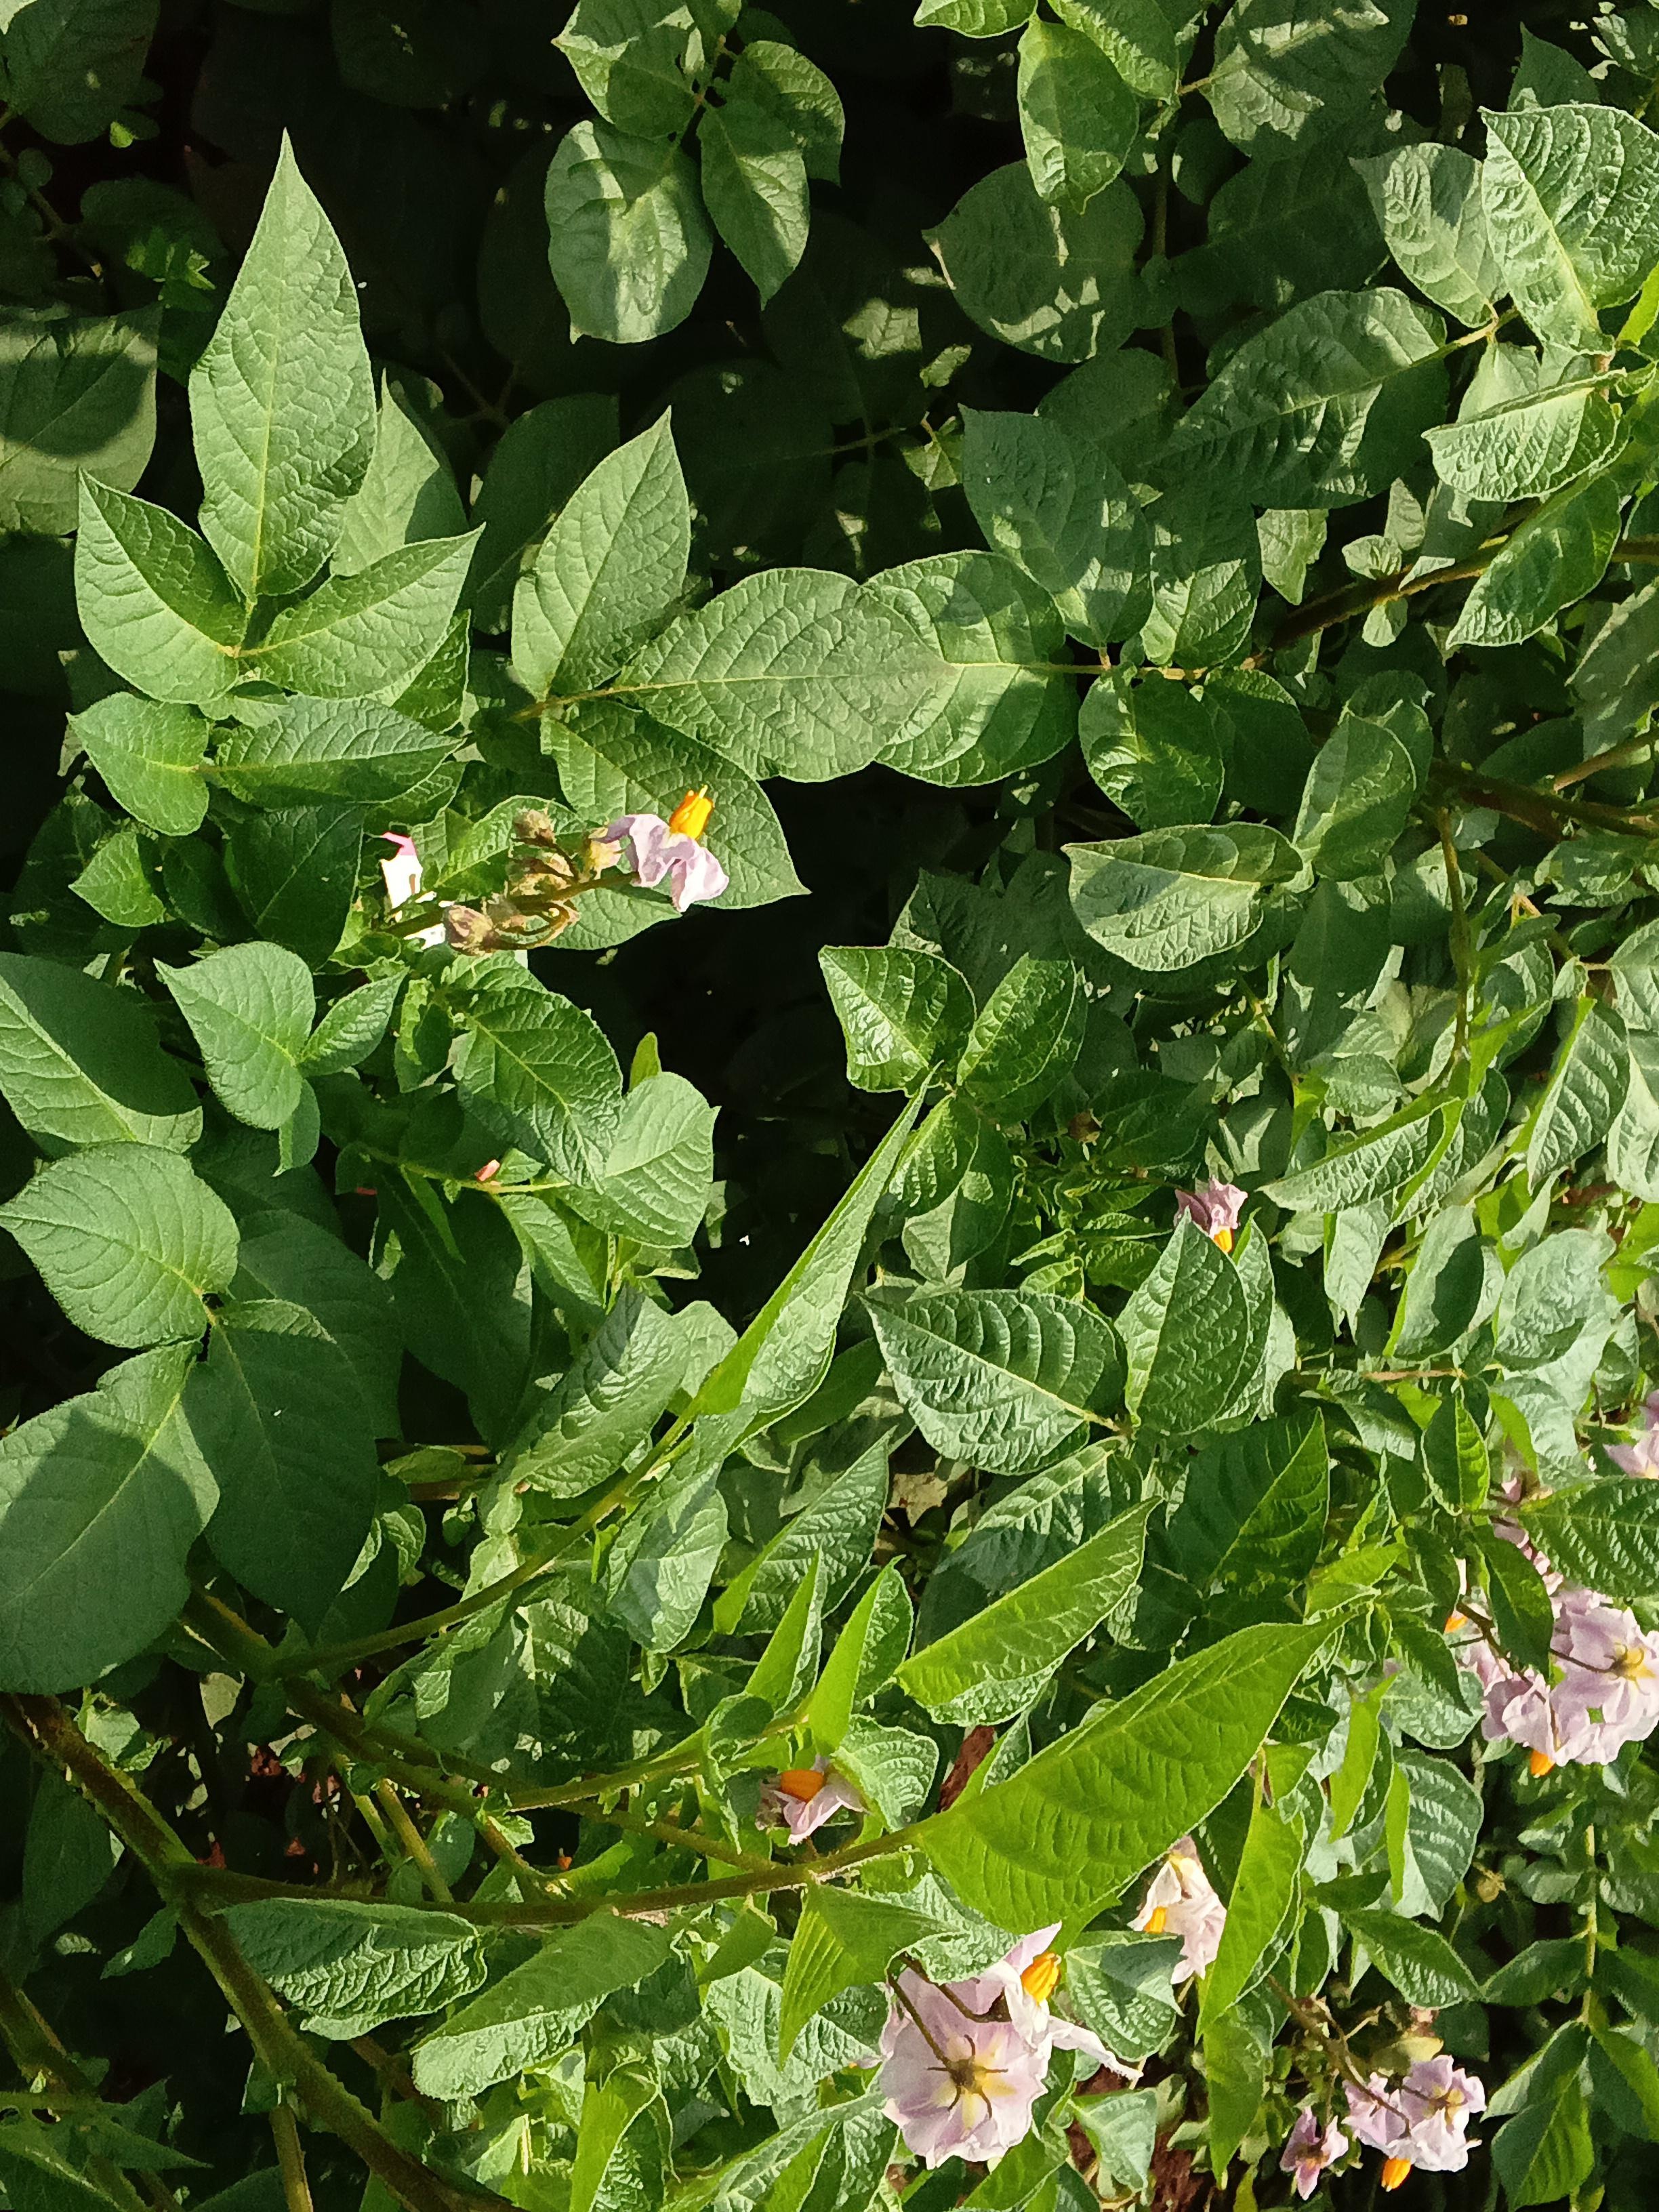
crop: potato
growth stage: flowering
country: Kenya
